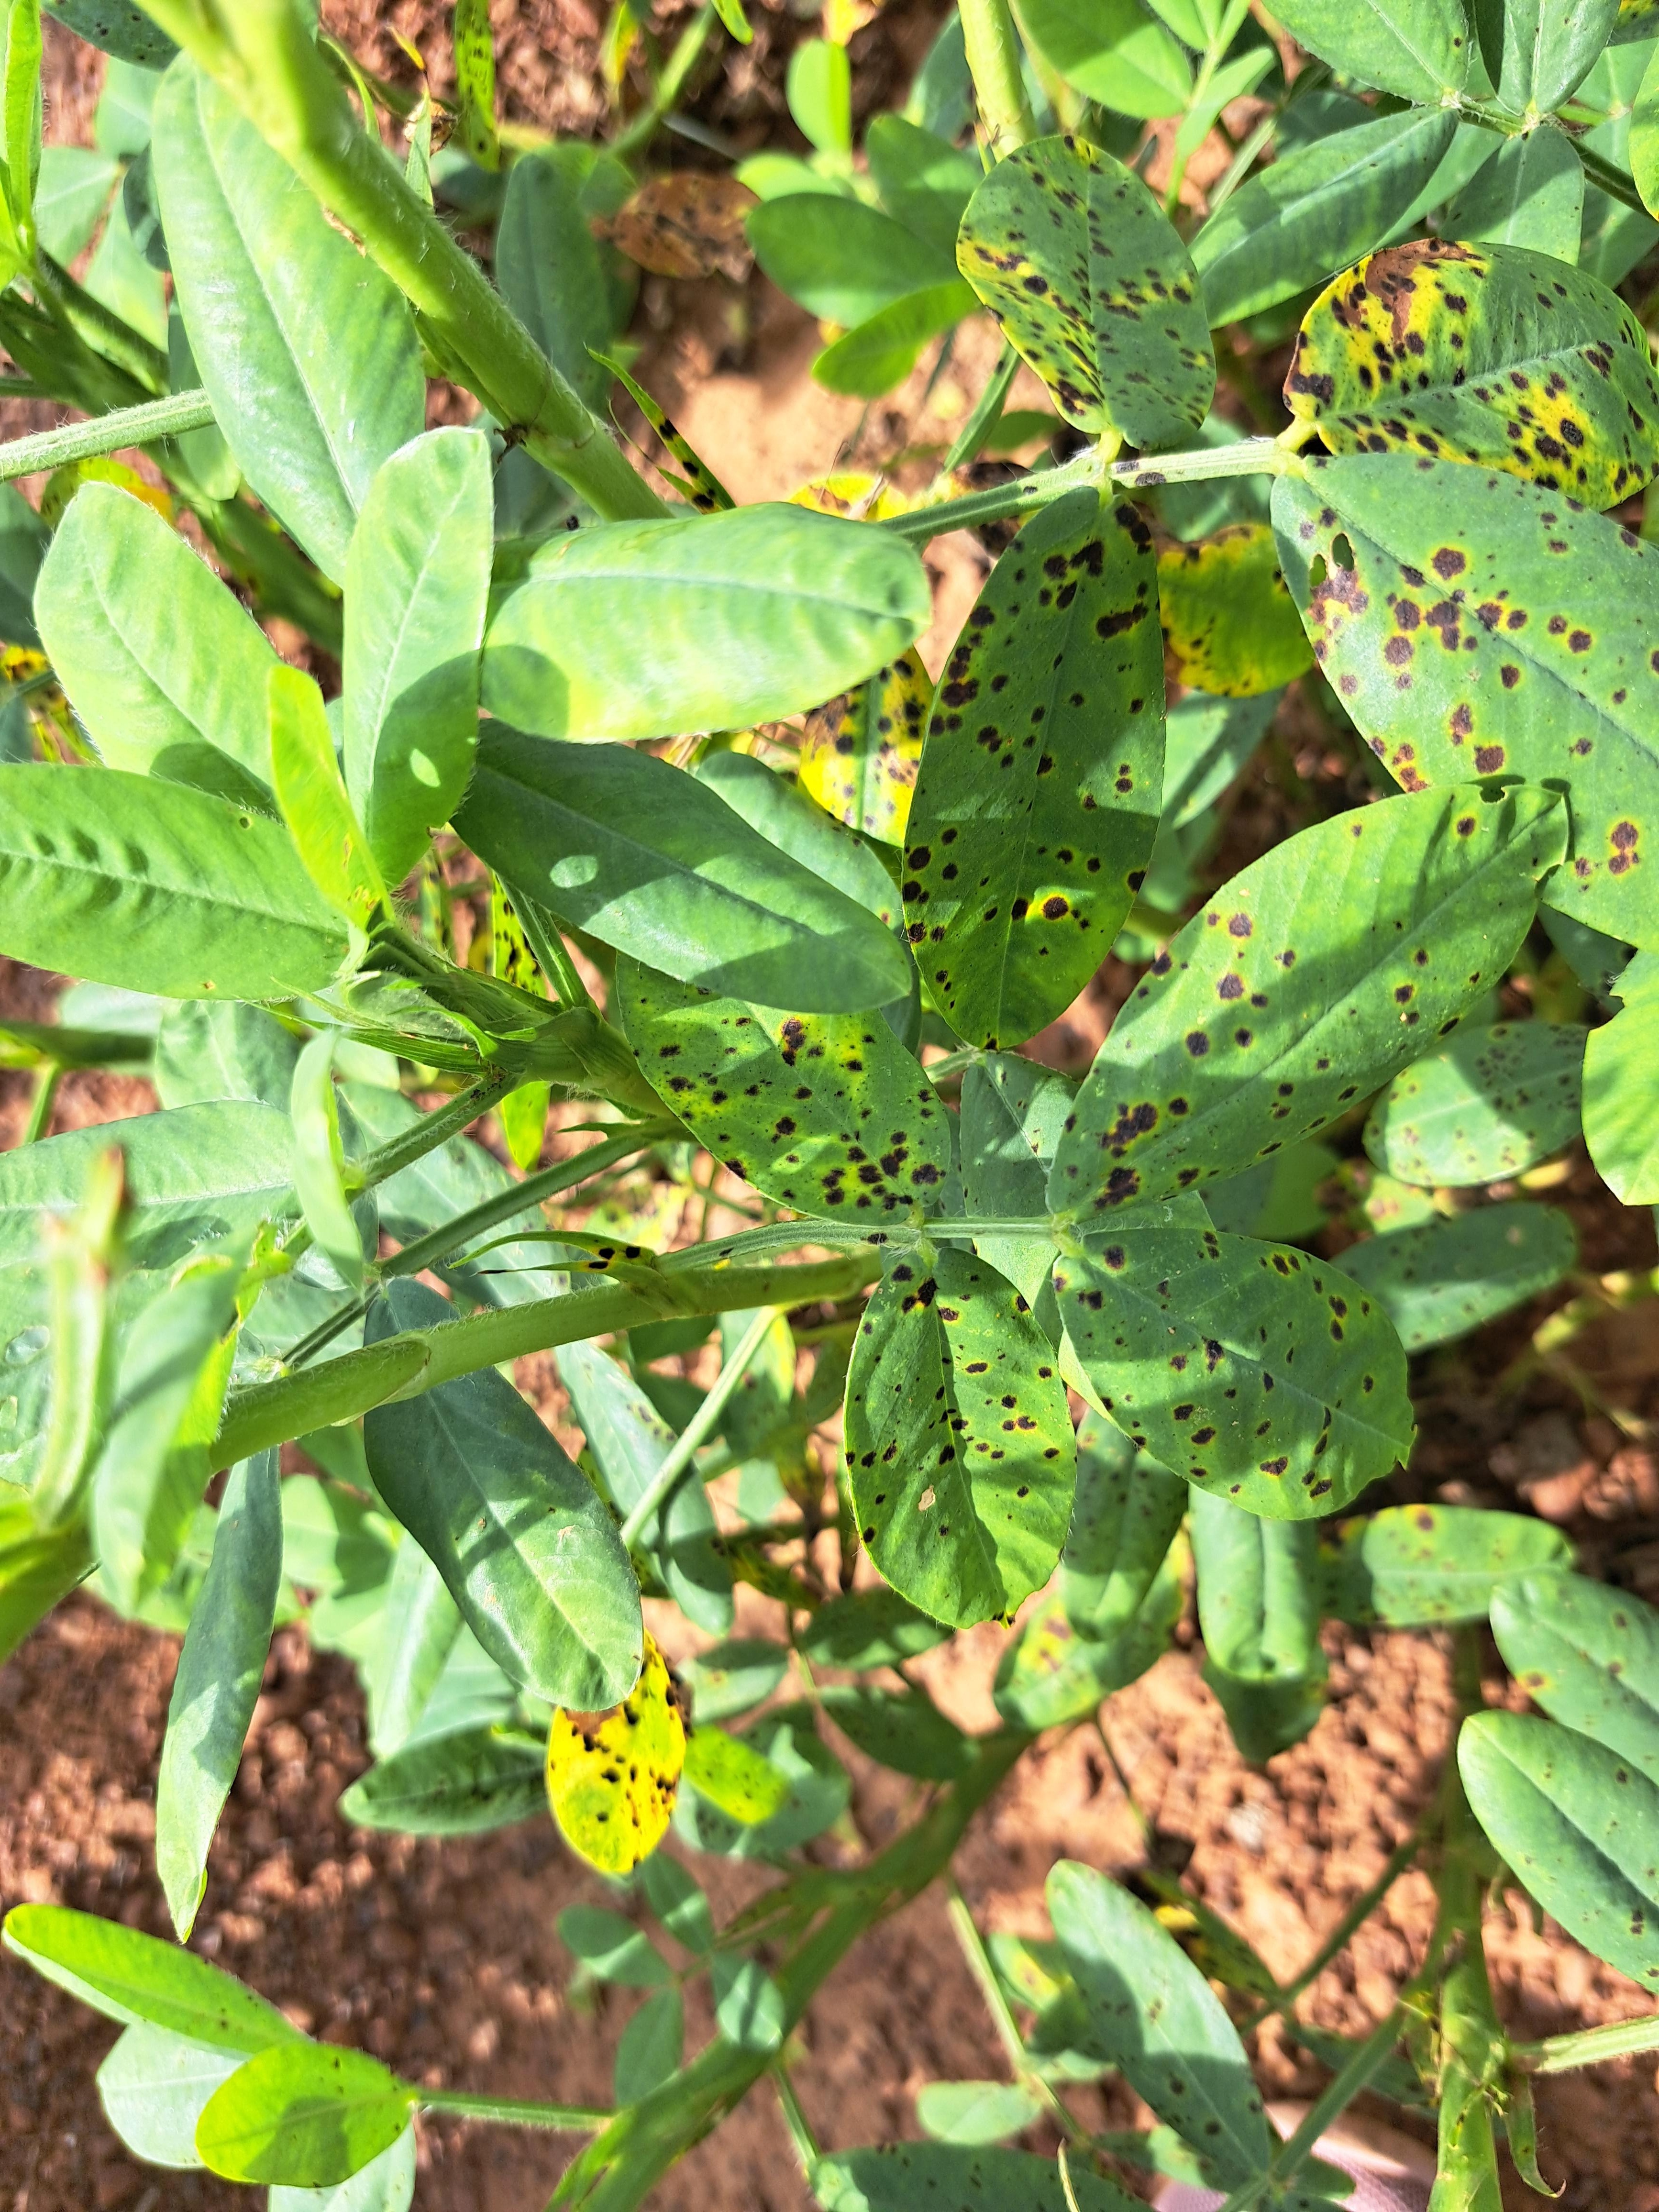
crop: groundnut
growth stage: development pod
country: Ghana
